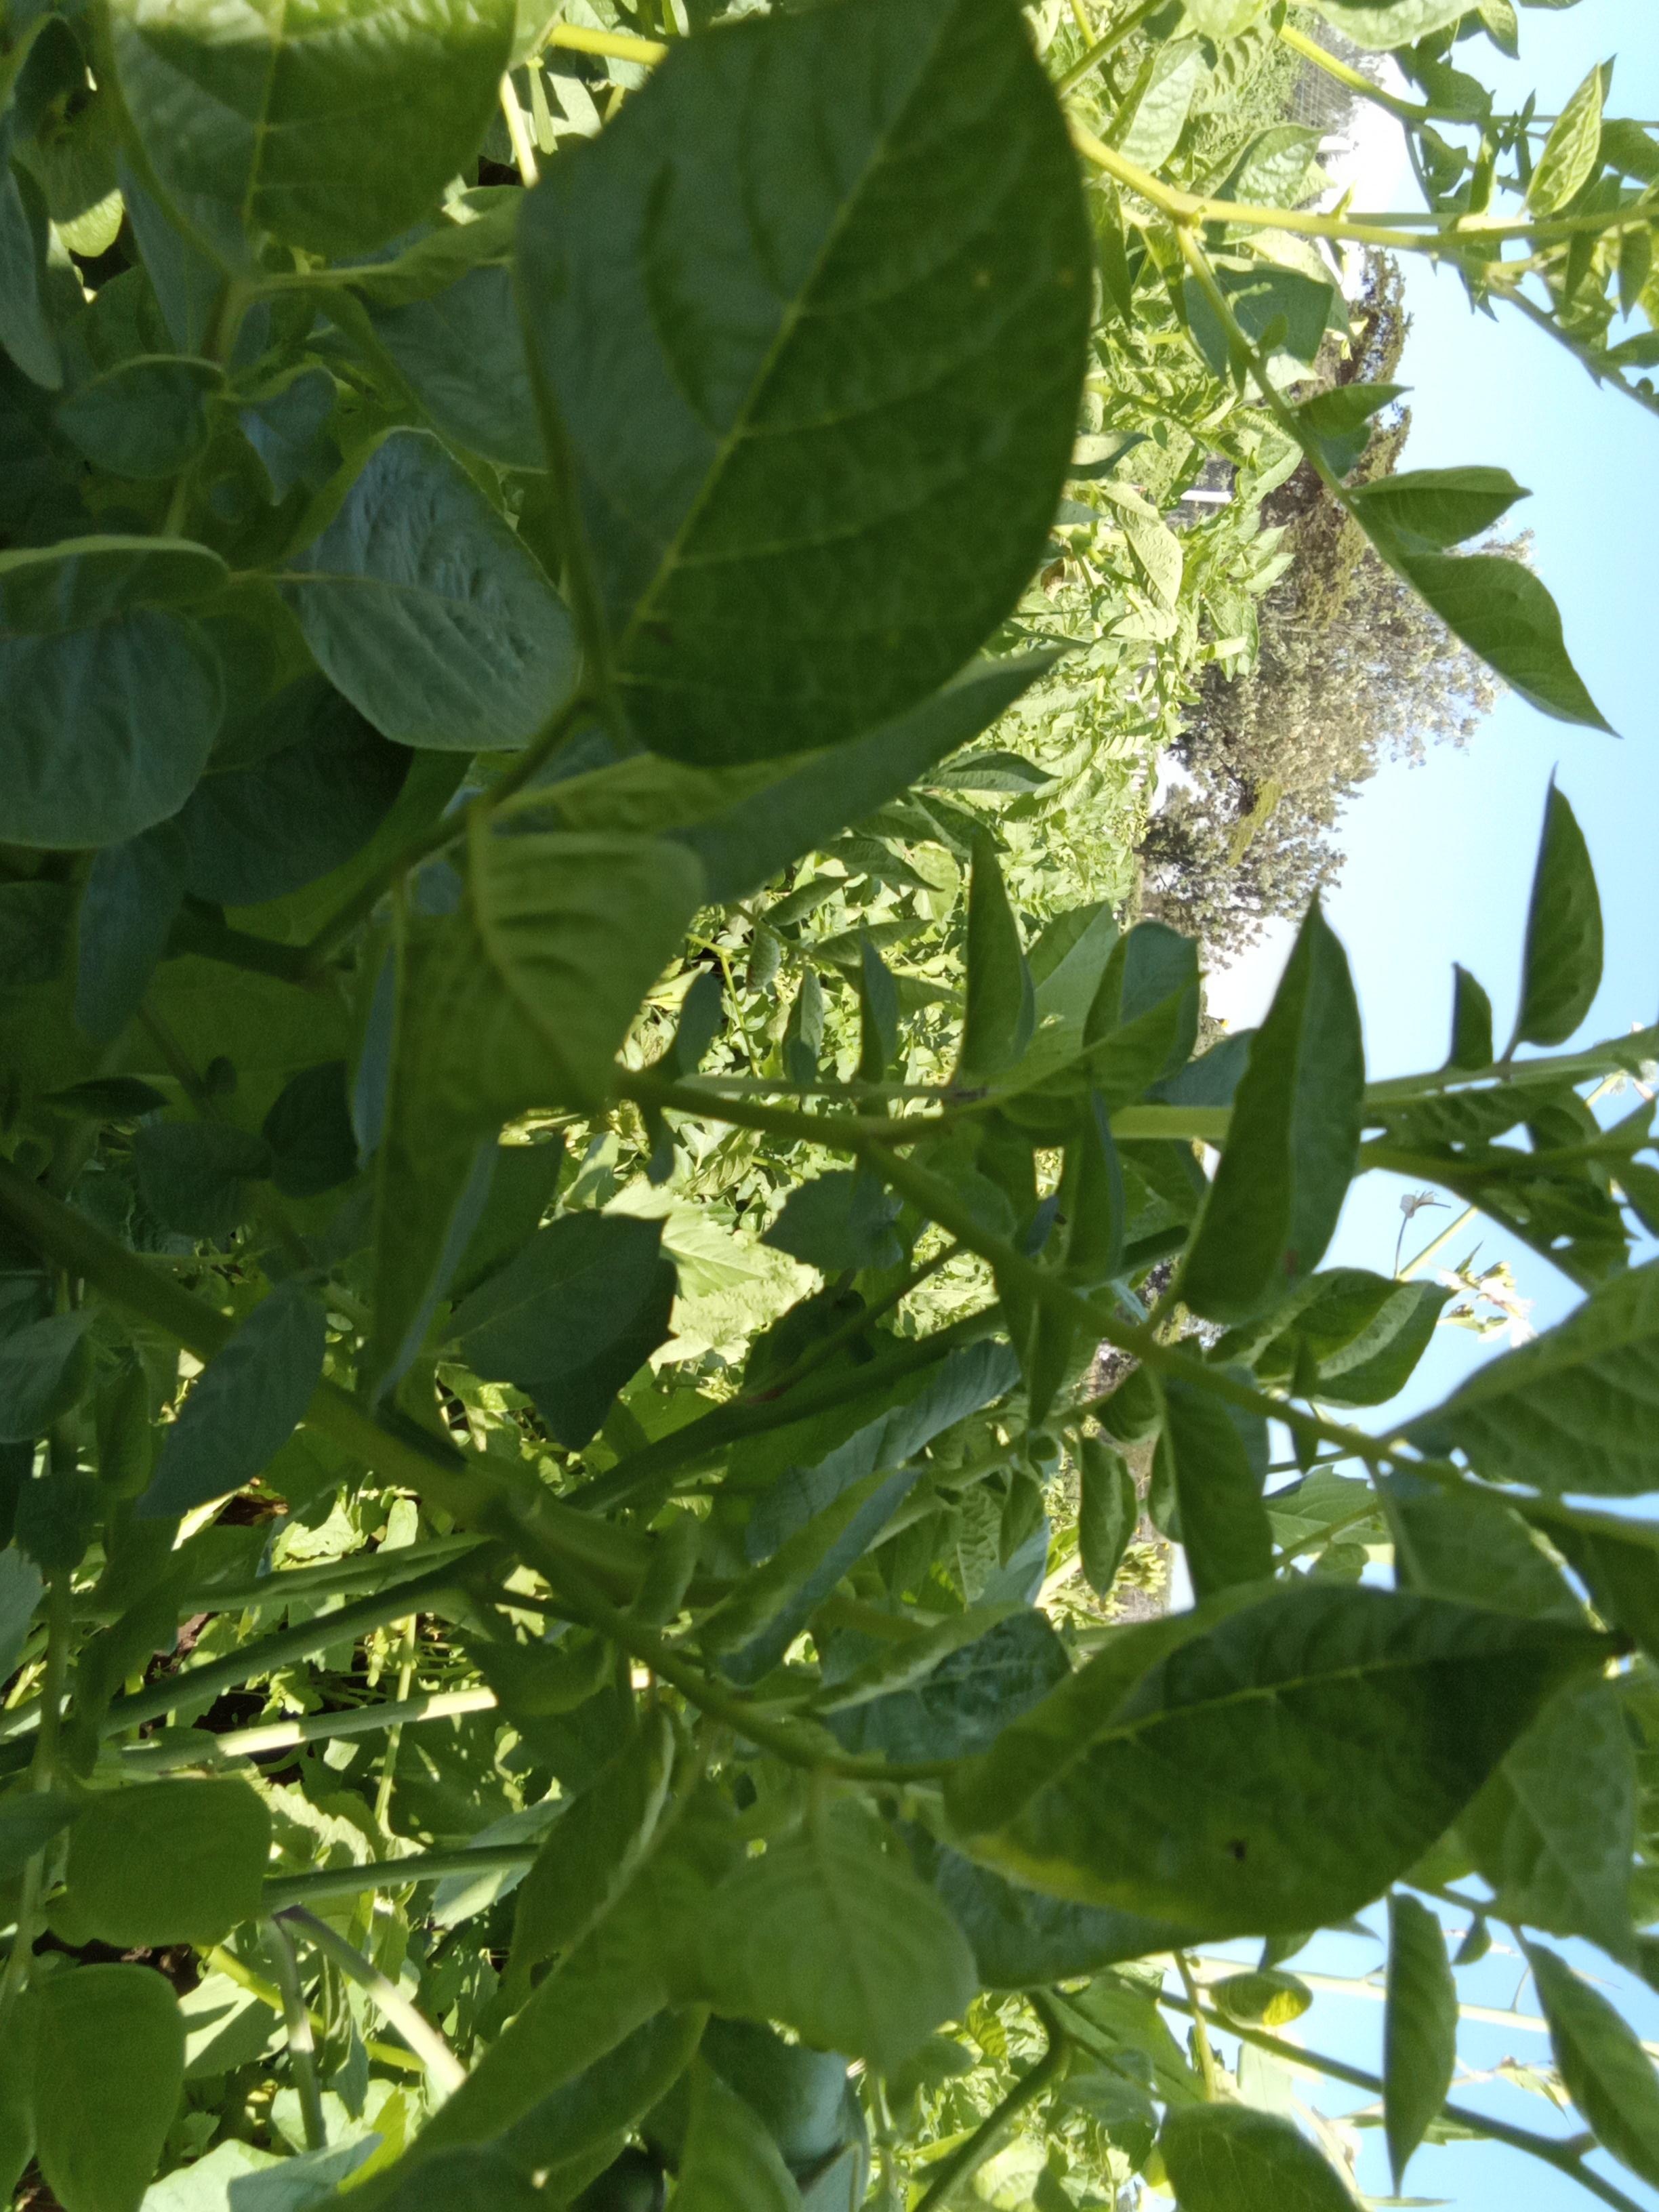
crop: potato
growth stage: flowering
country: Kenya
